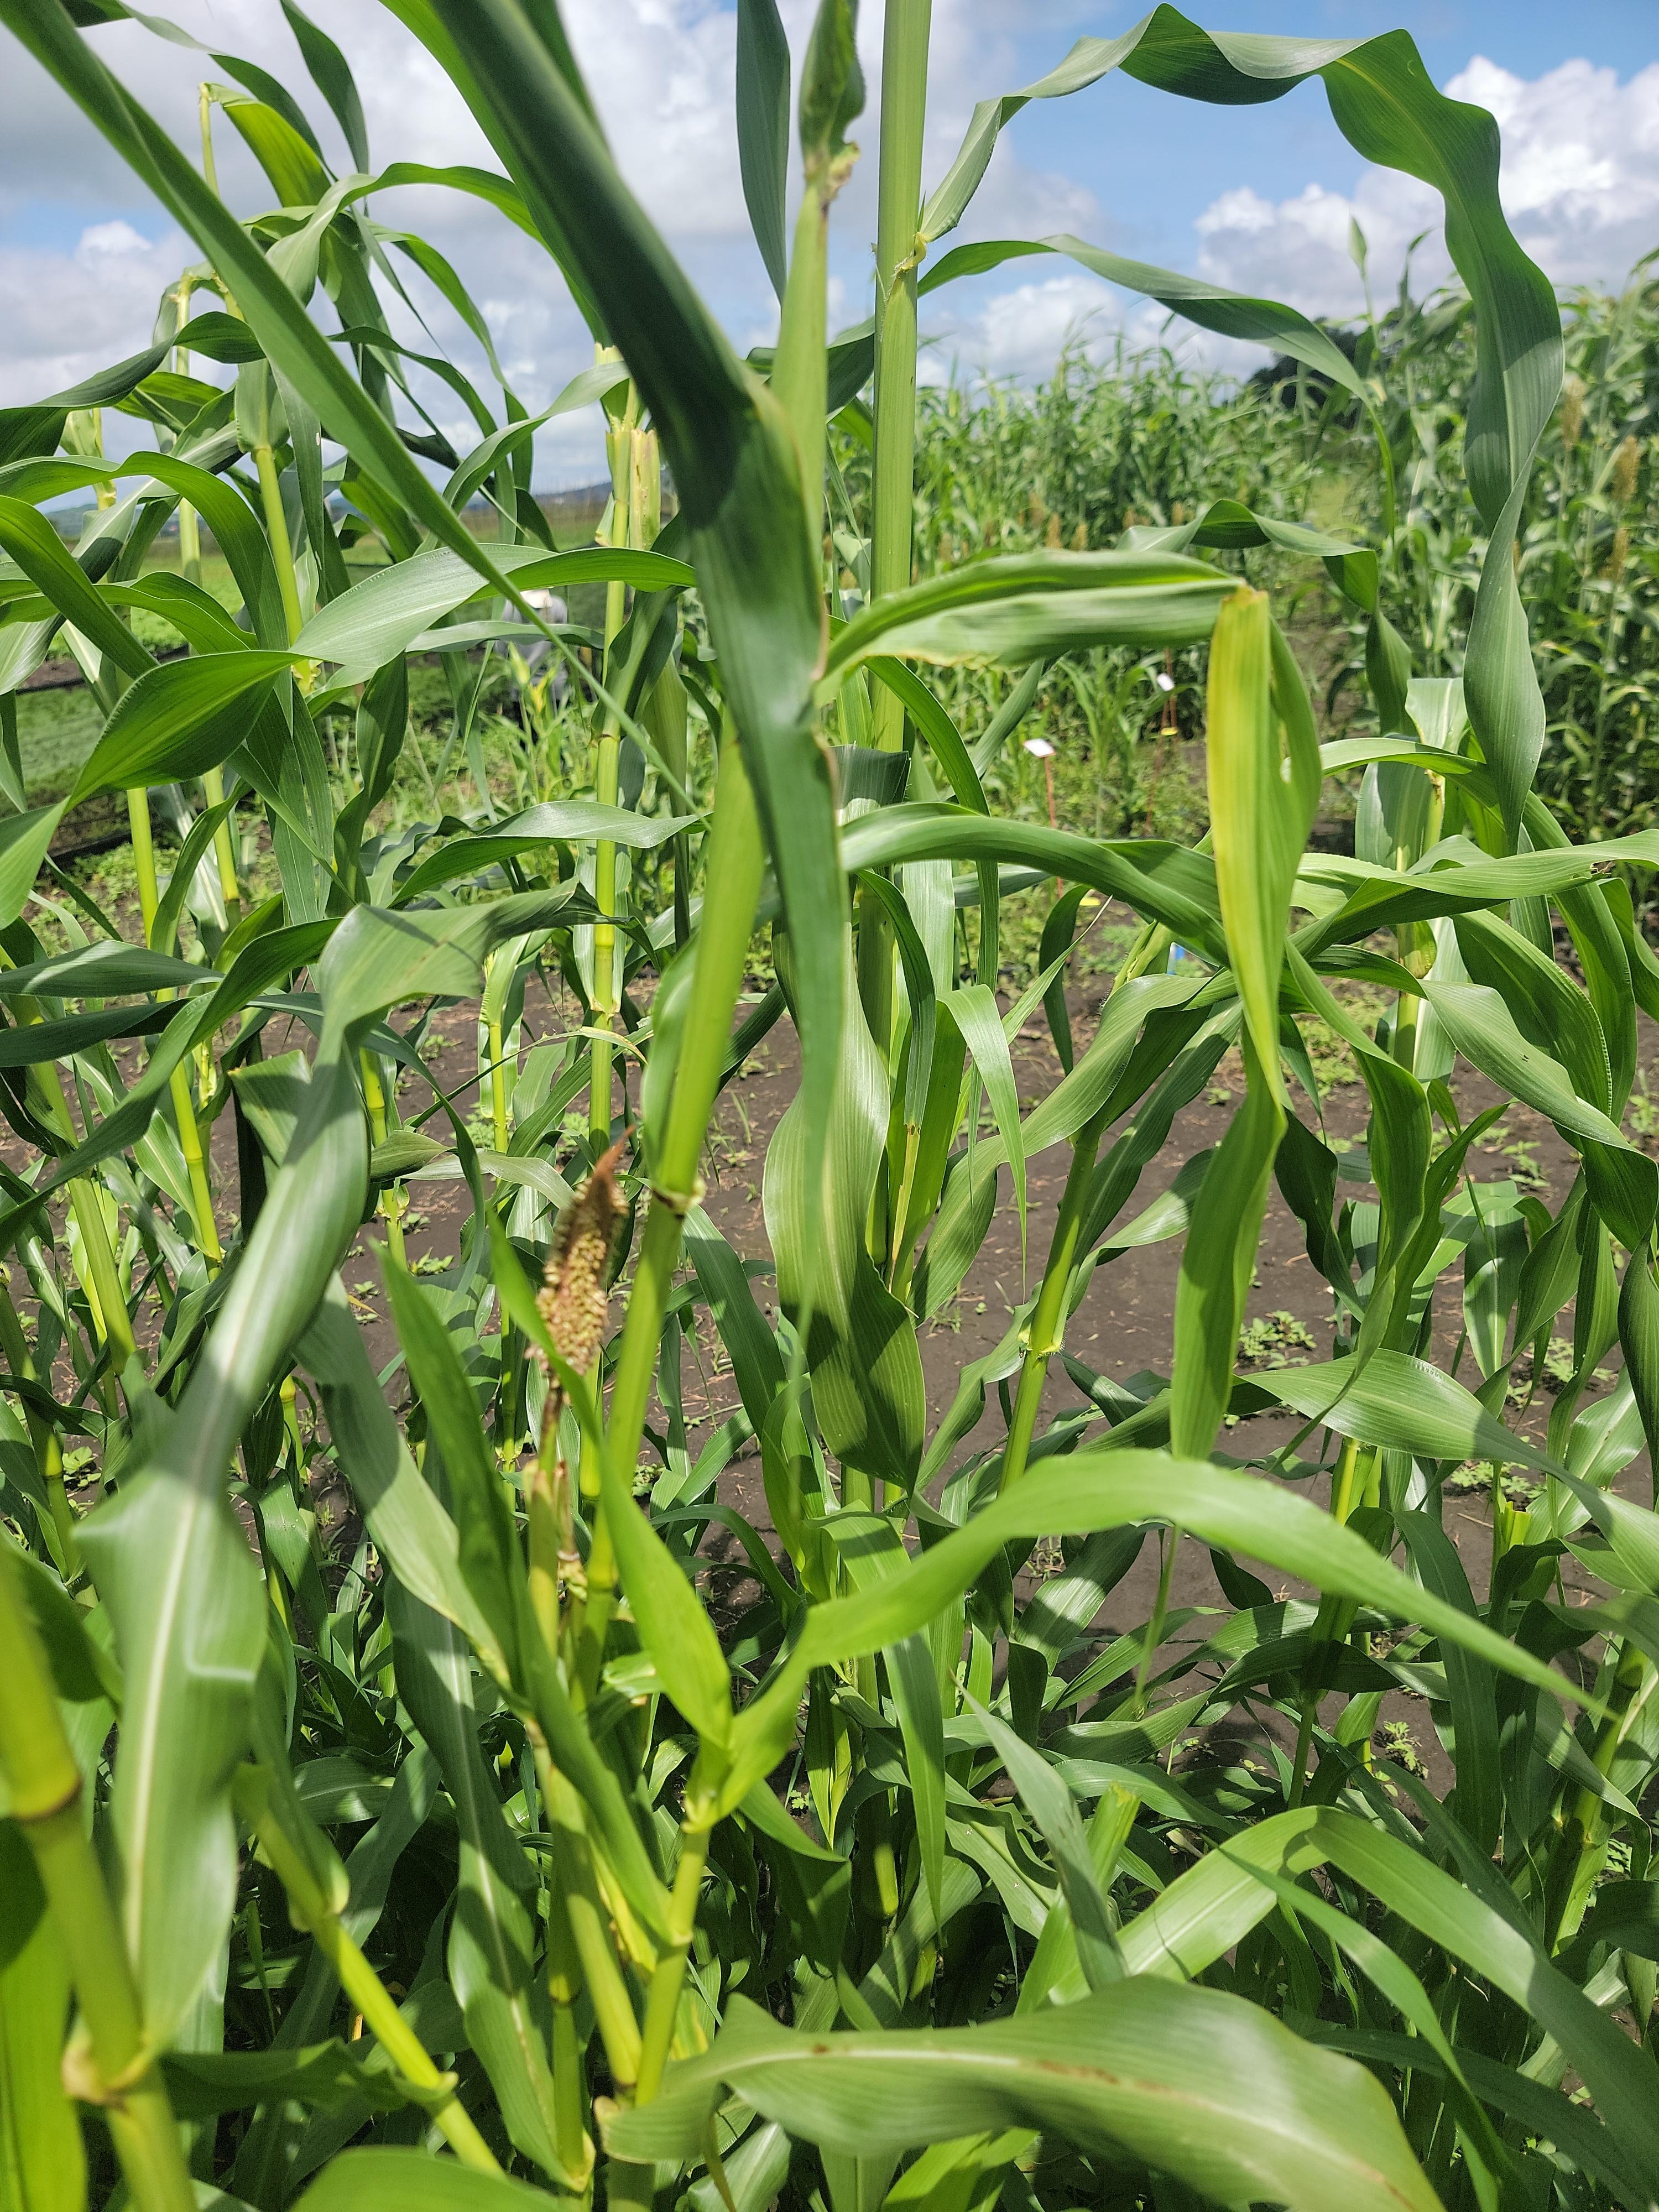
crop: pearl millet
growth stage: heading tuber
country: Tanzania
